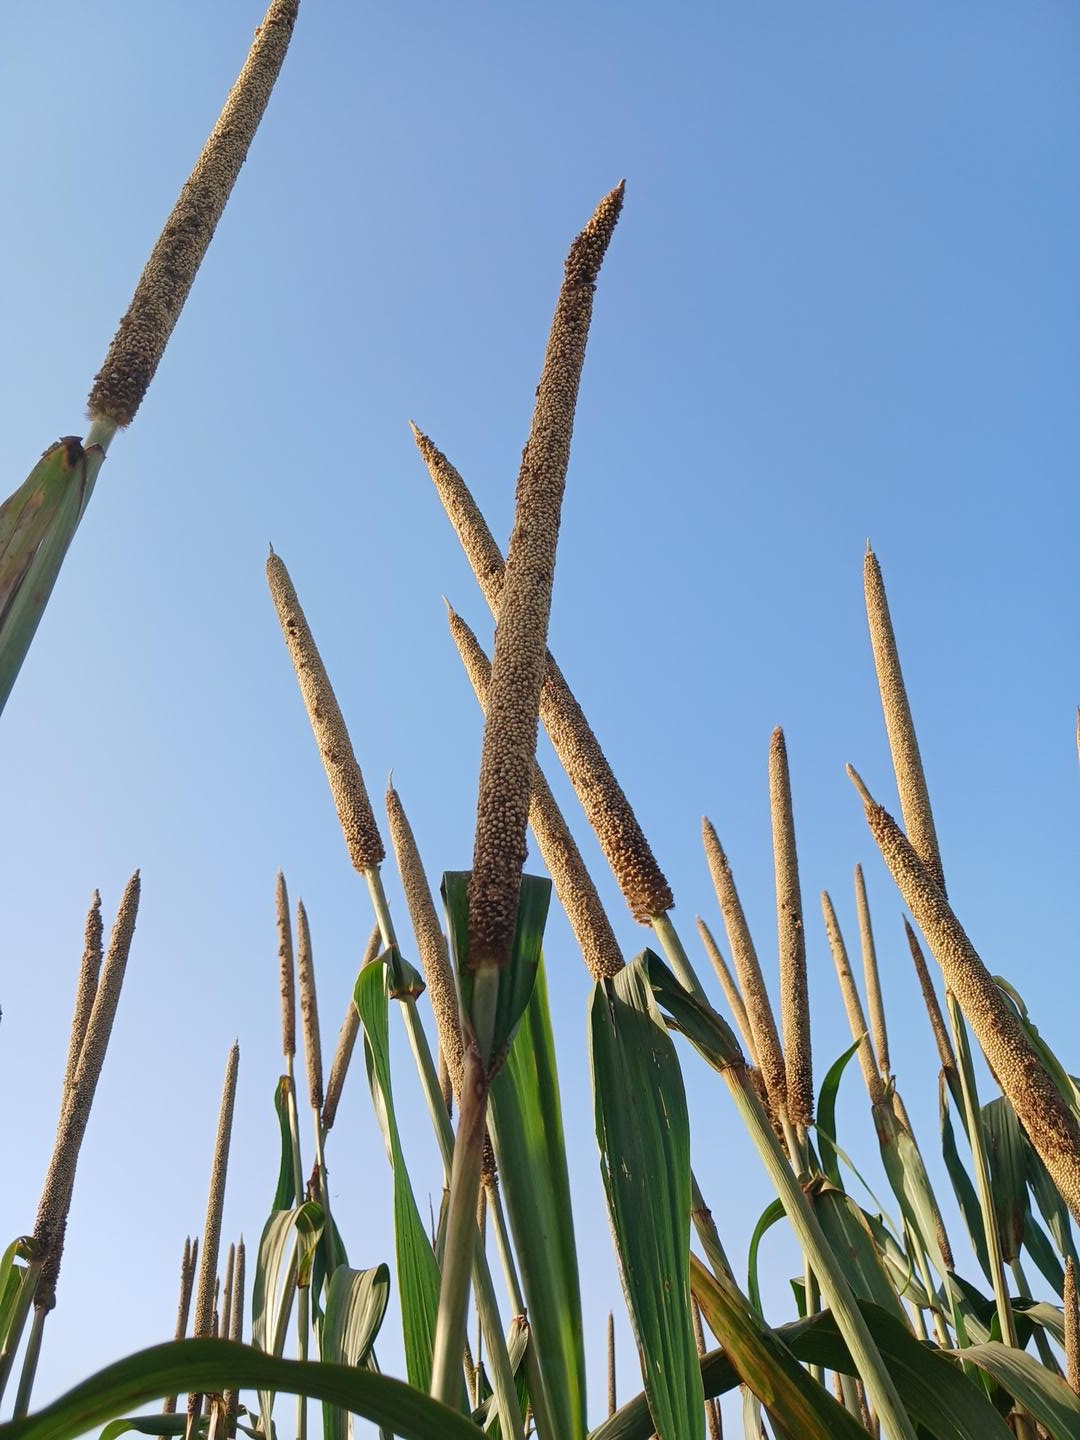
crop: pearl millet
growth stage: maturity
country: Senegal
